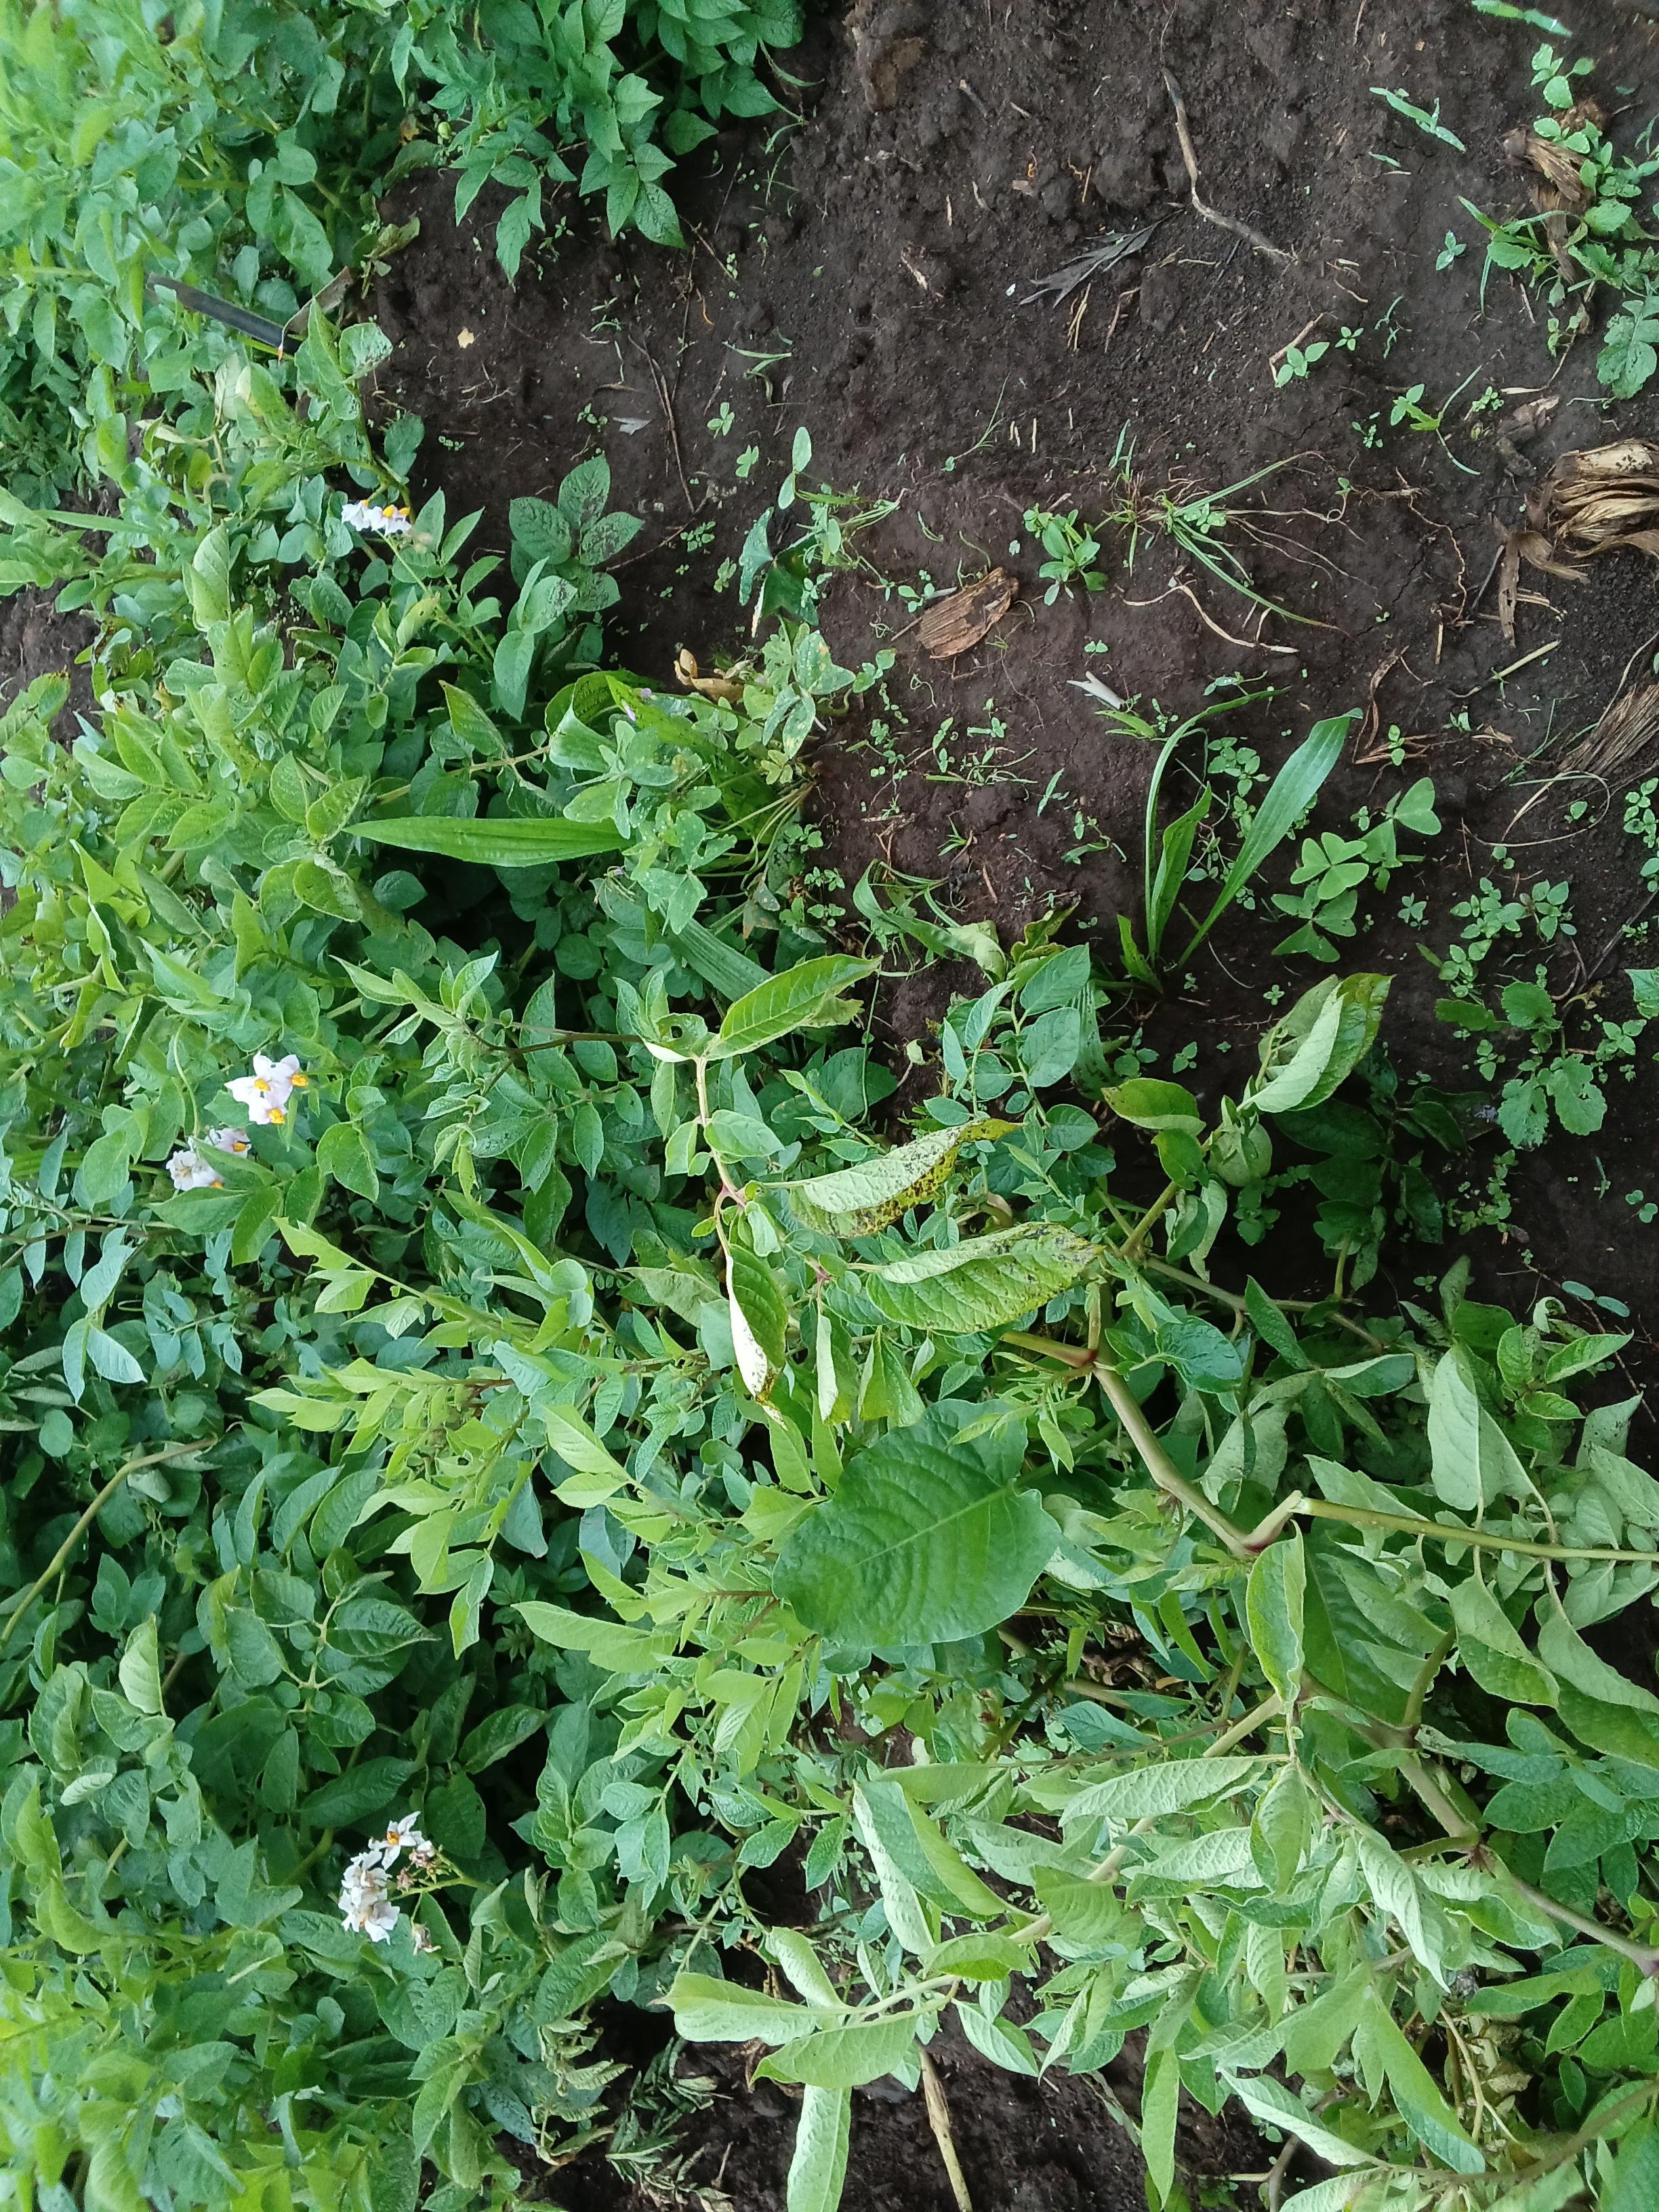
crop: potato
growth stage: vegetative
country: Kenya
